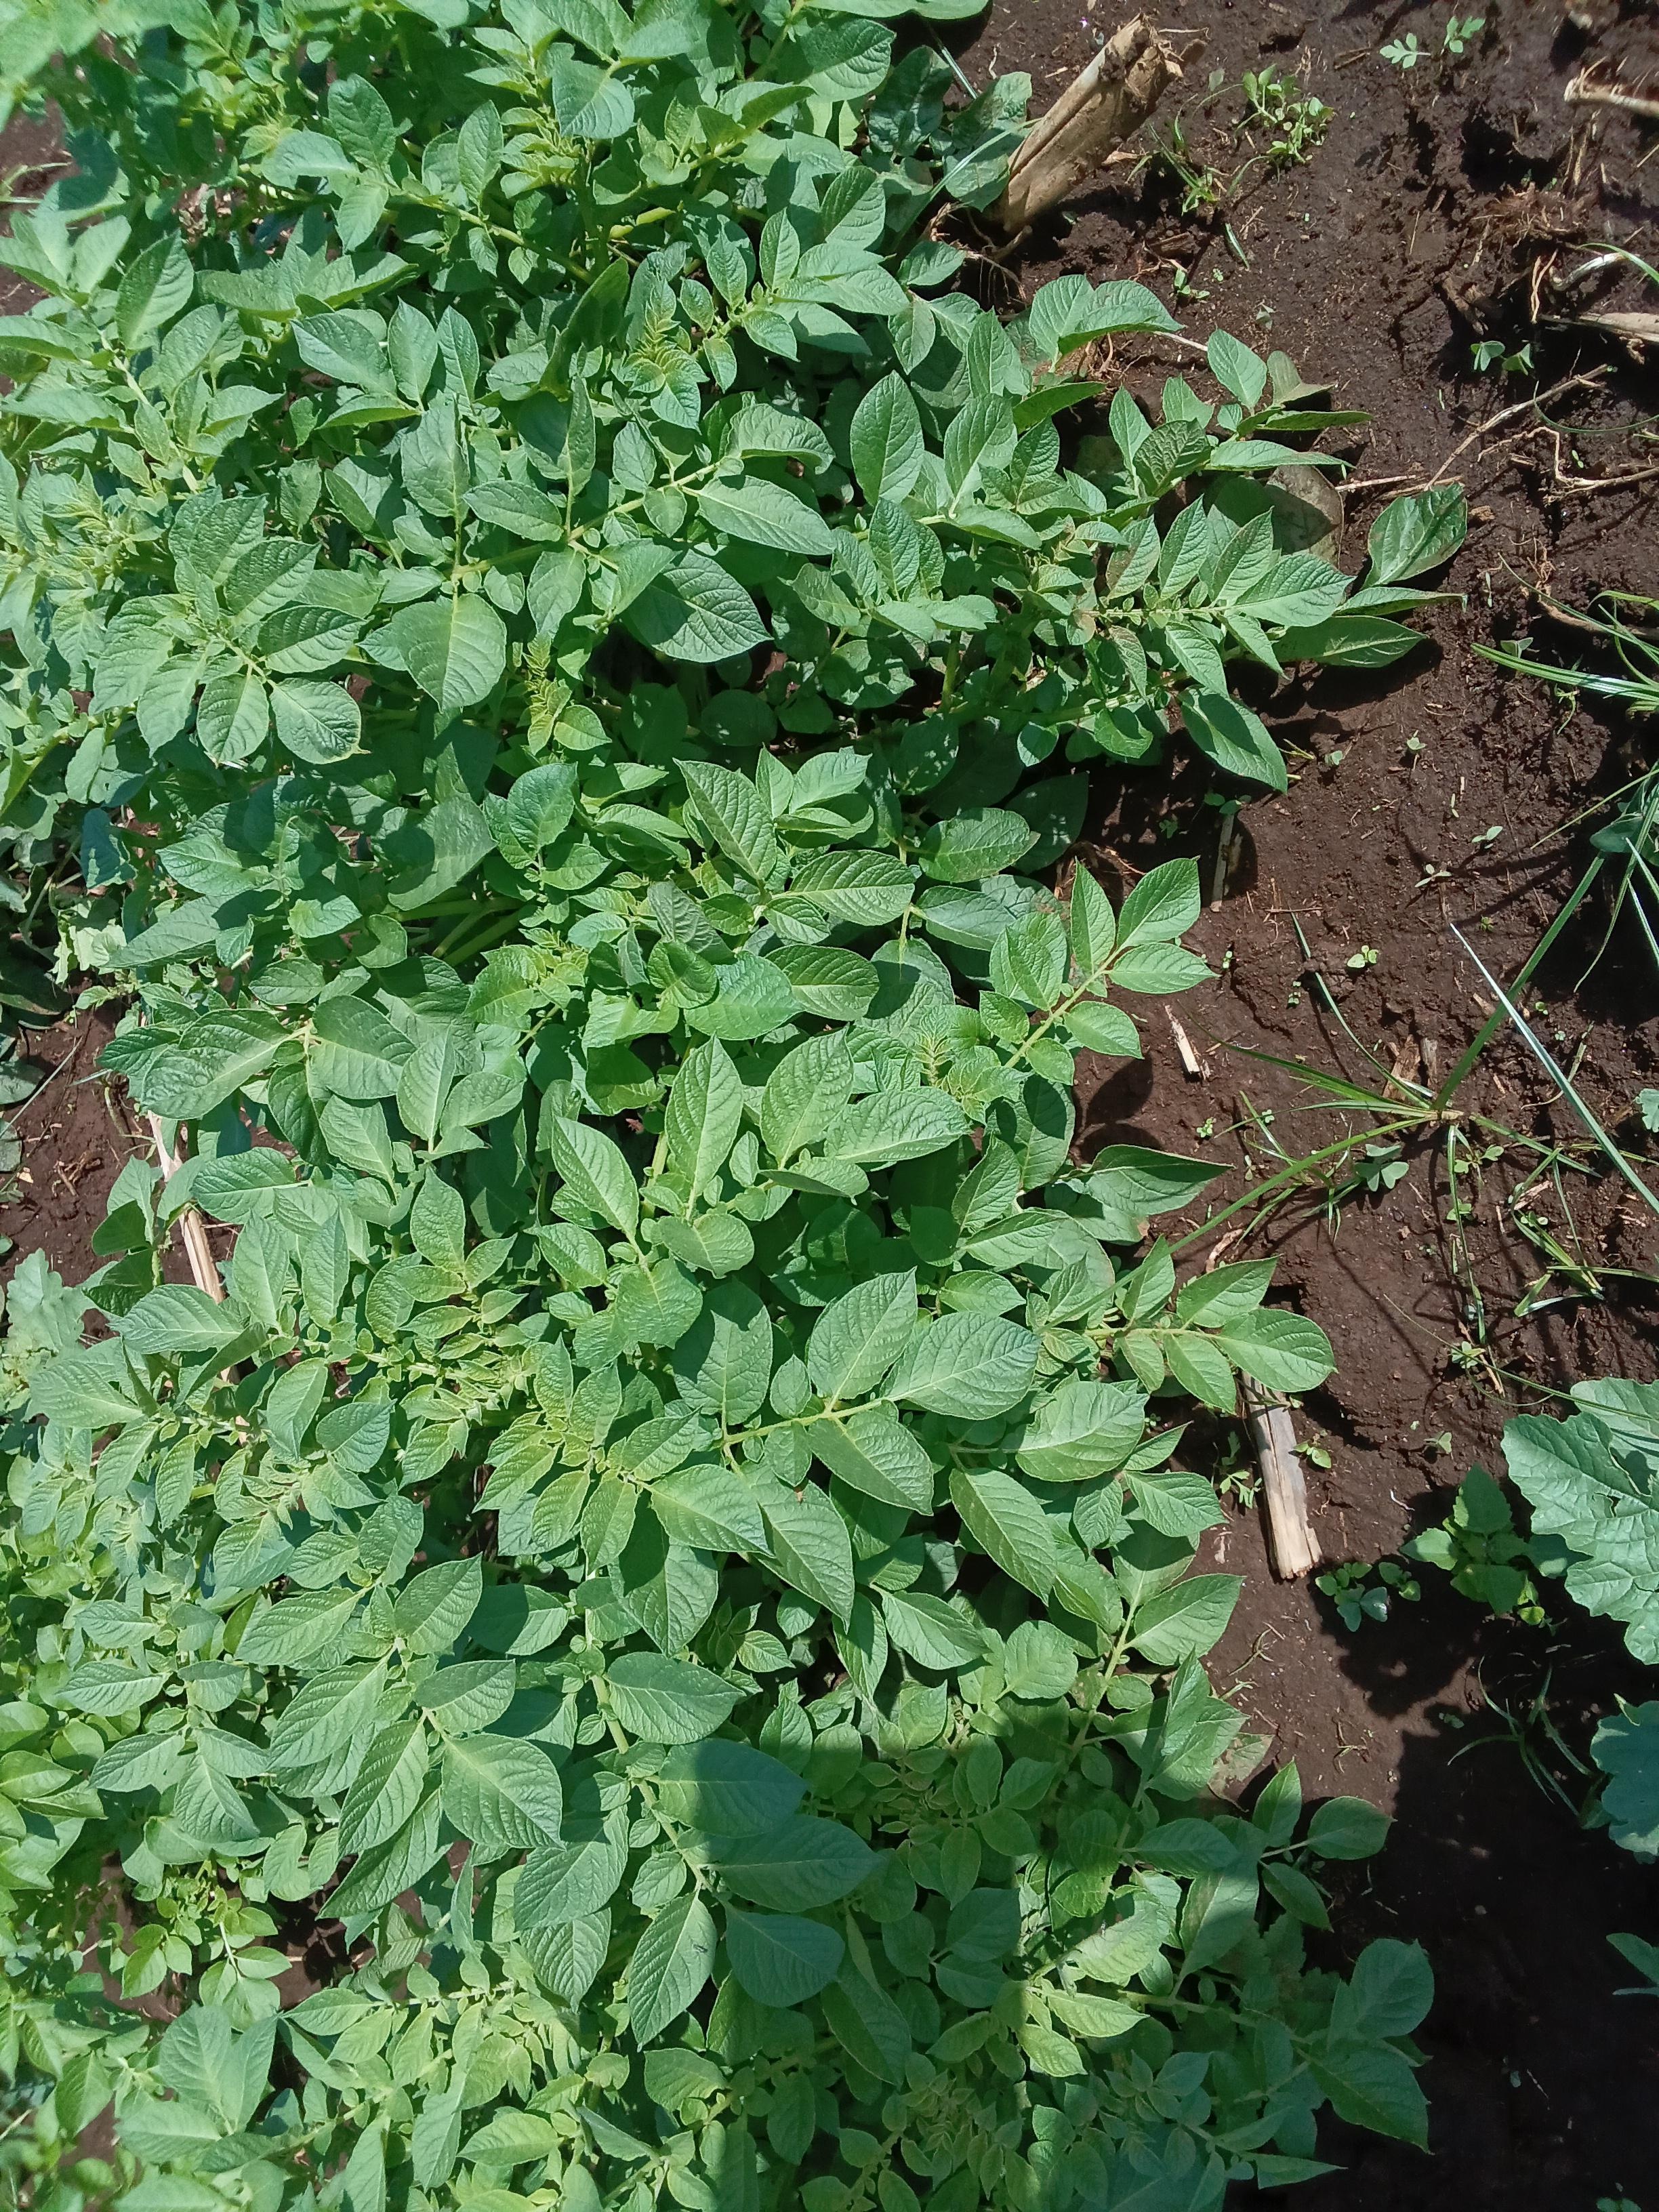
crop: potato
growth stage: vegetative
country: Kenya
